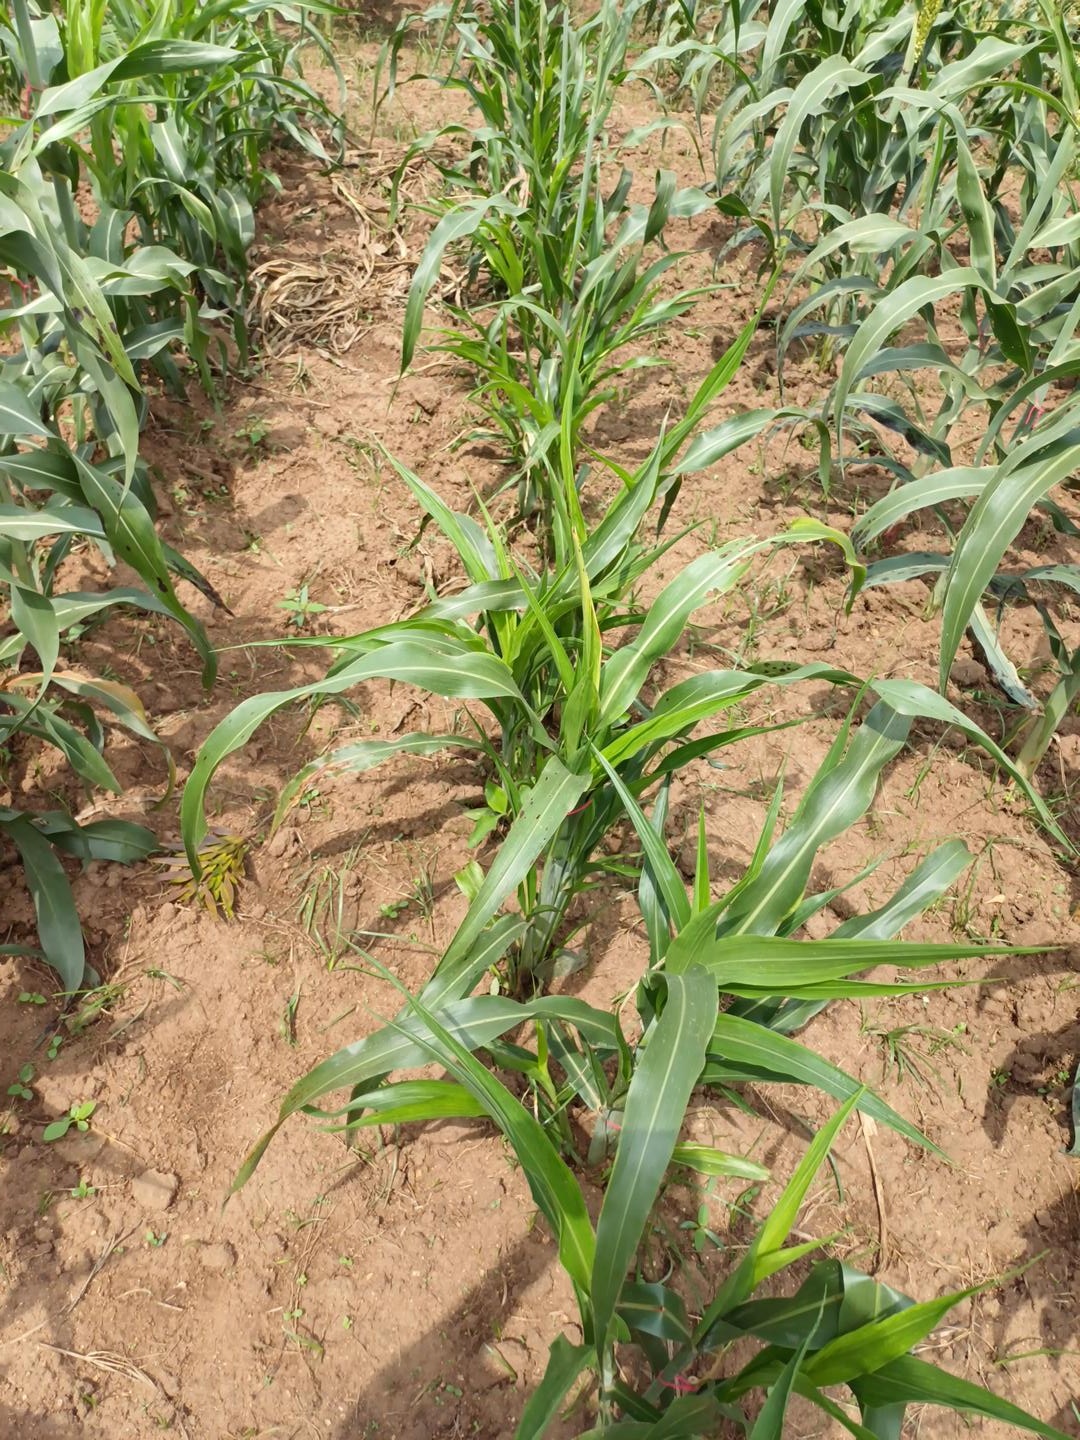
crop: sorghum
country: Kenya
